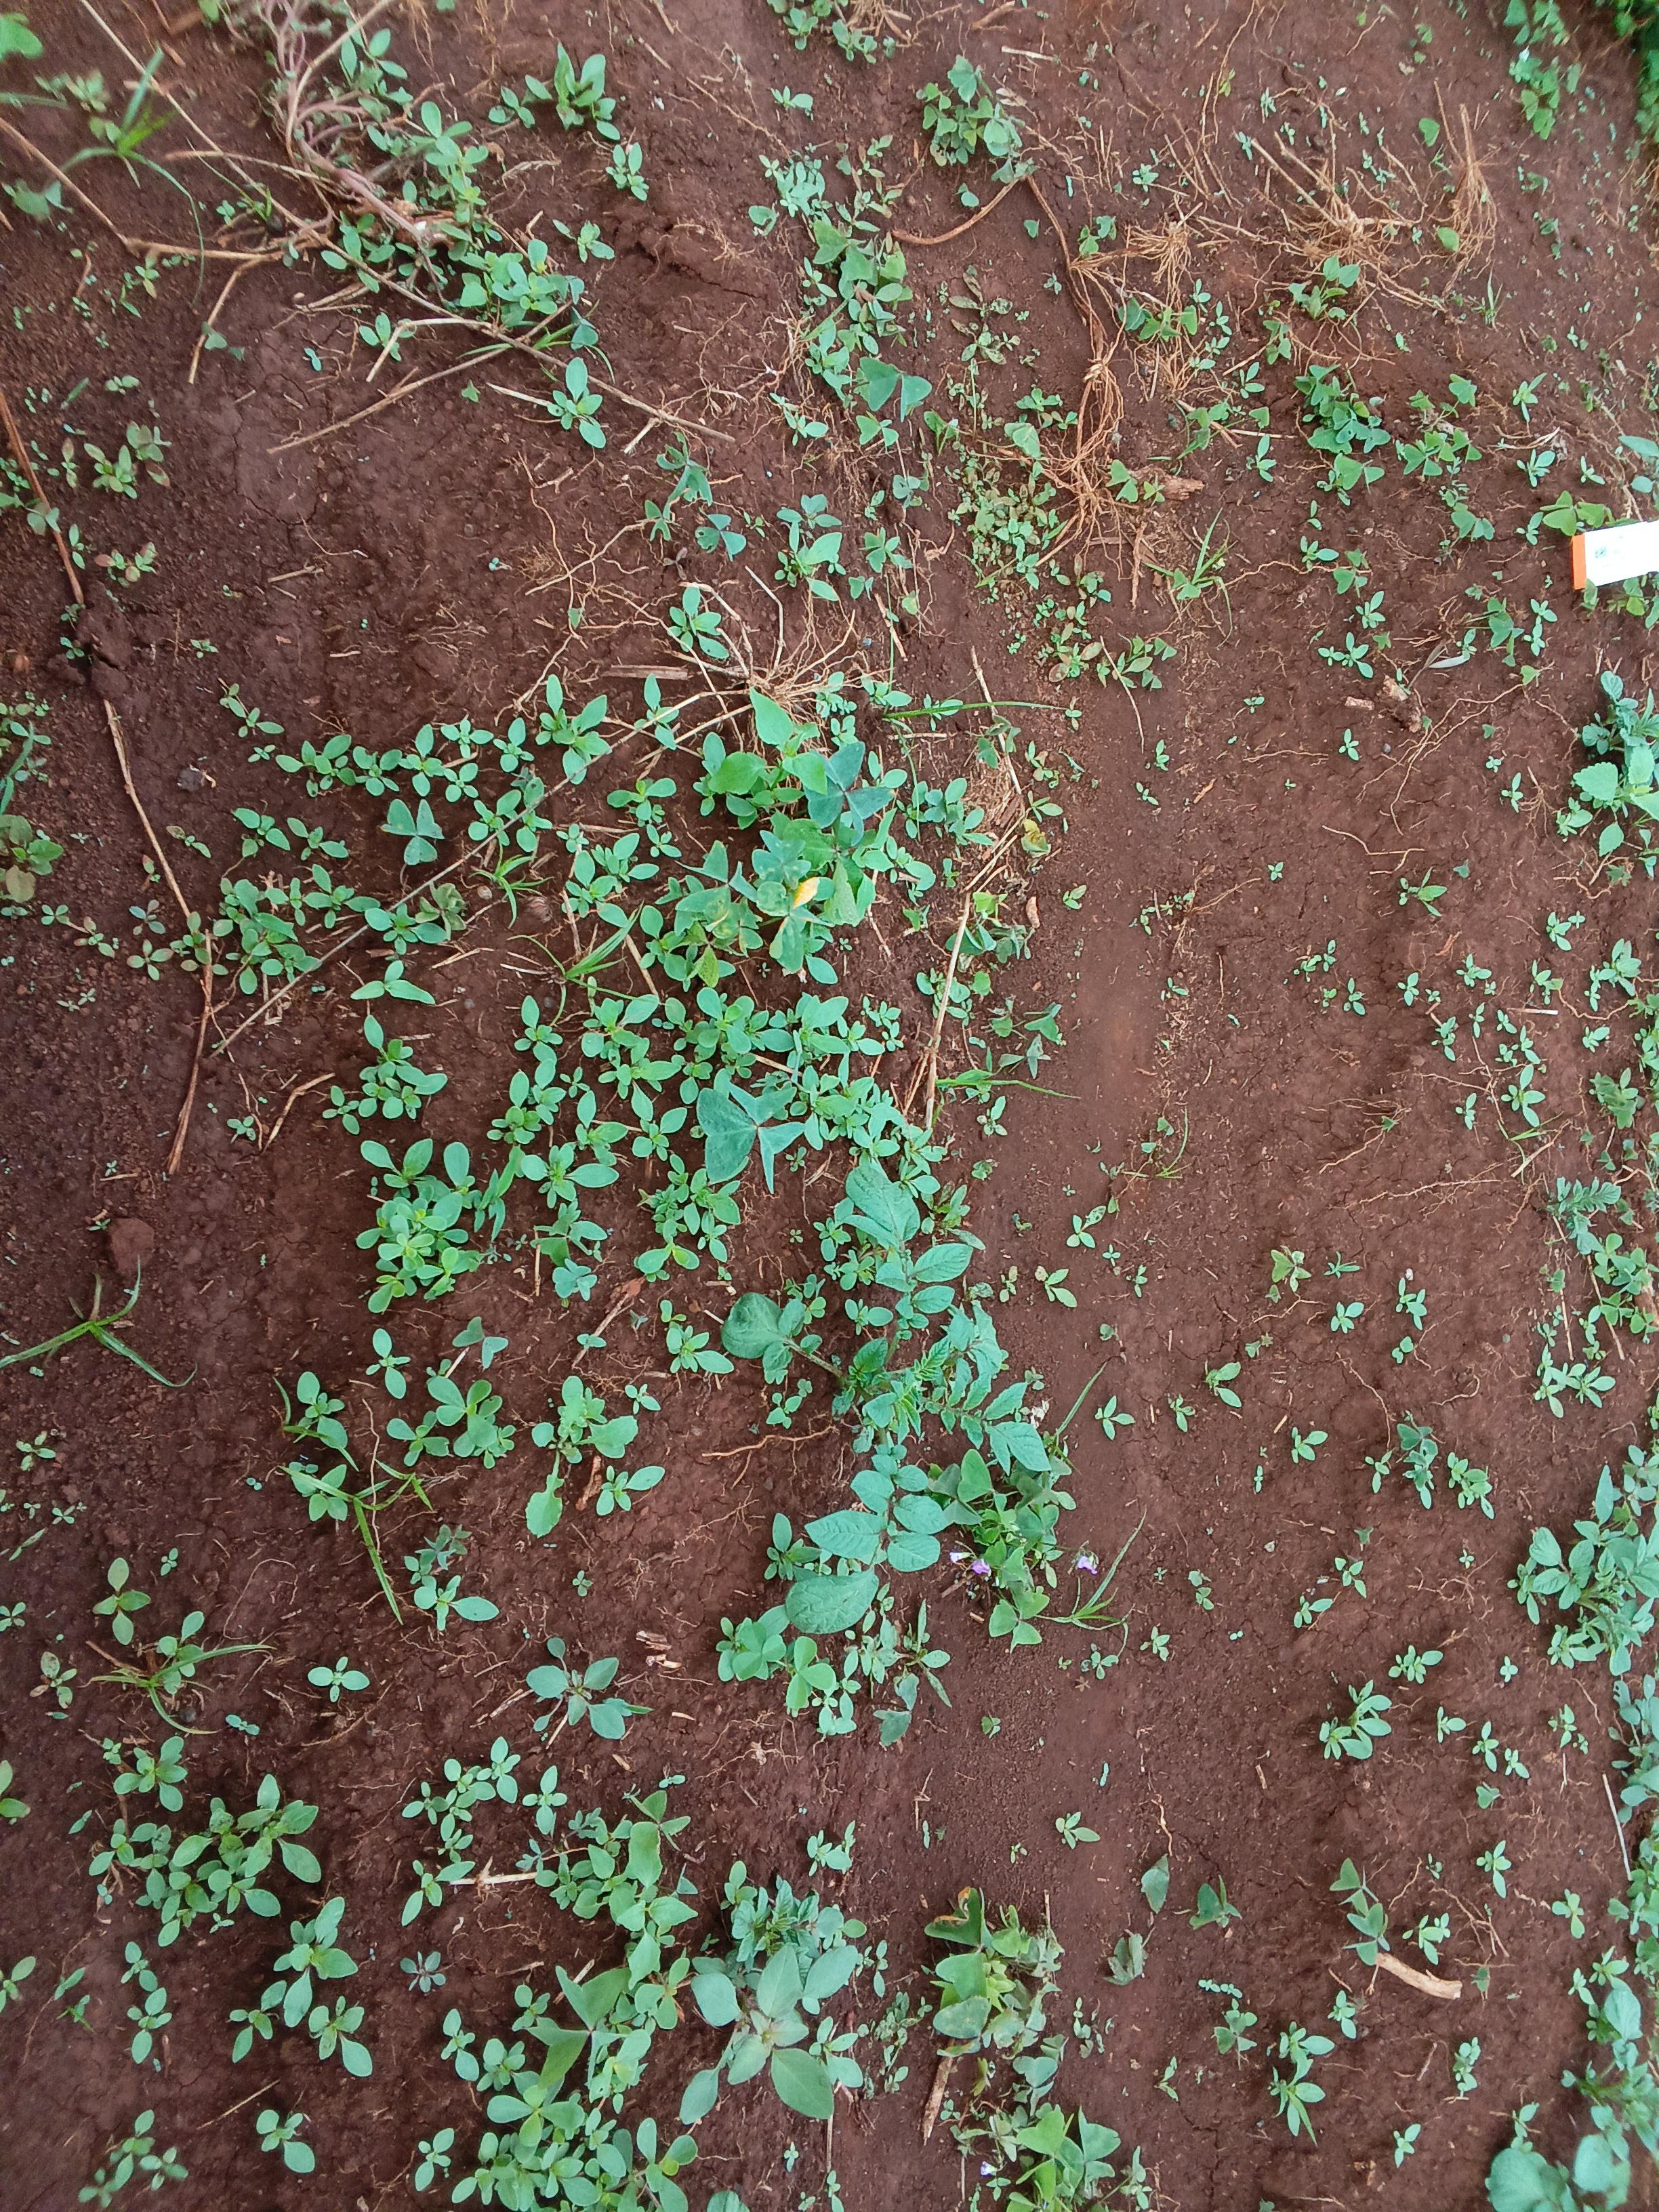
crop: potato
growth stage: flowering
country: Kenya
